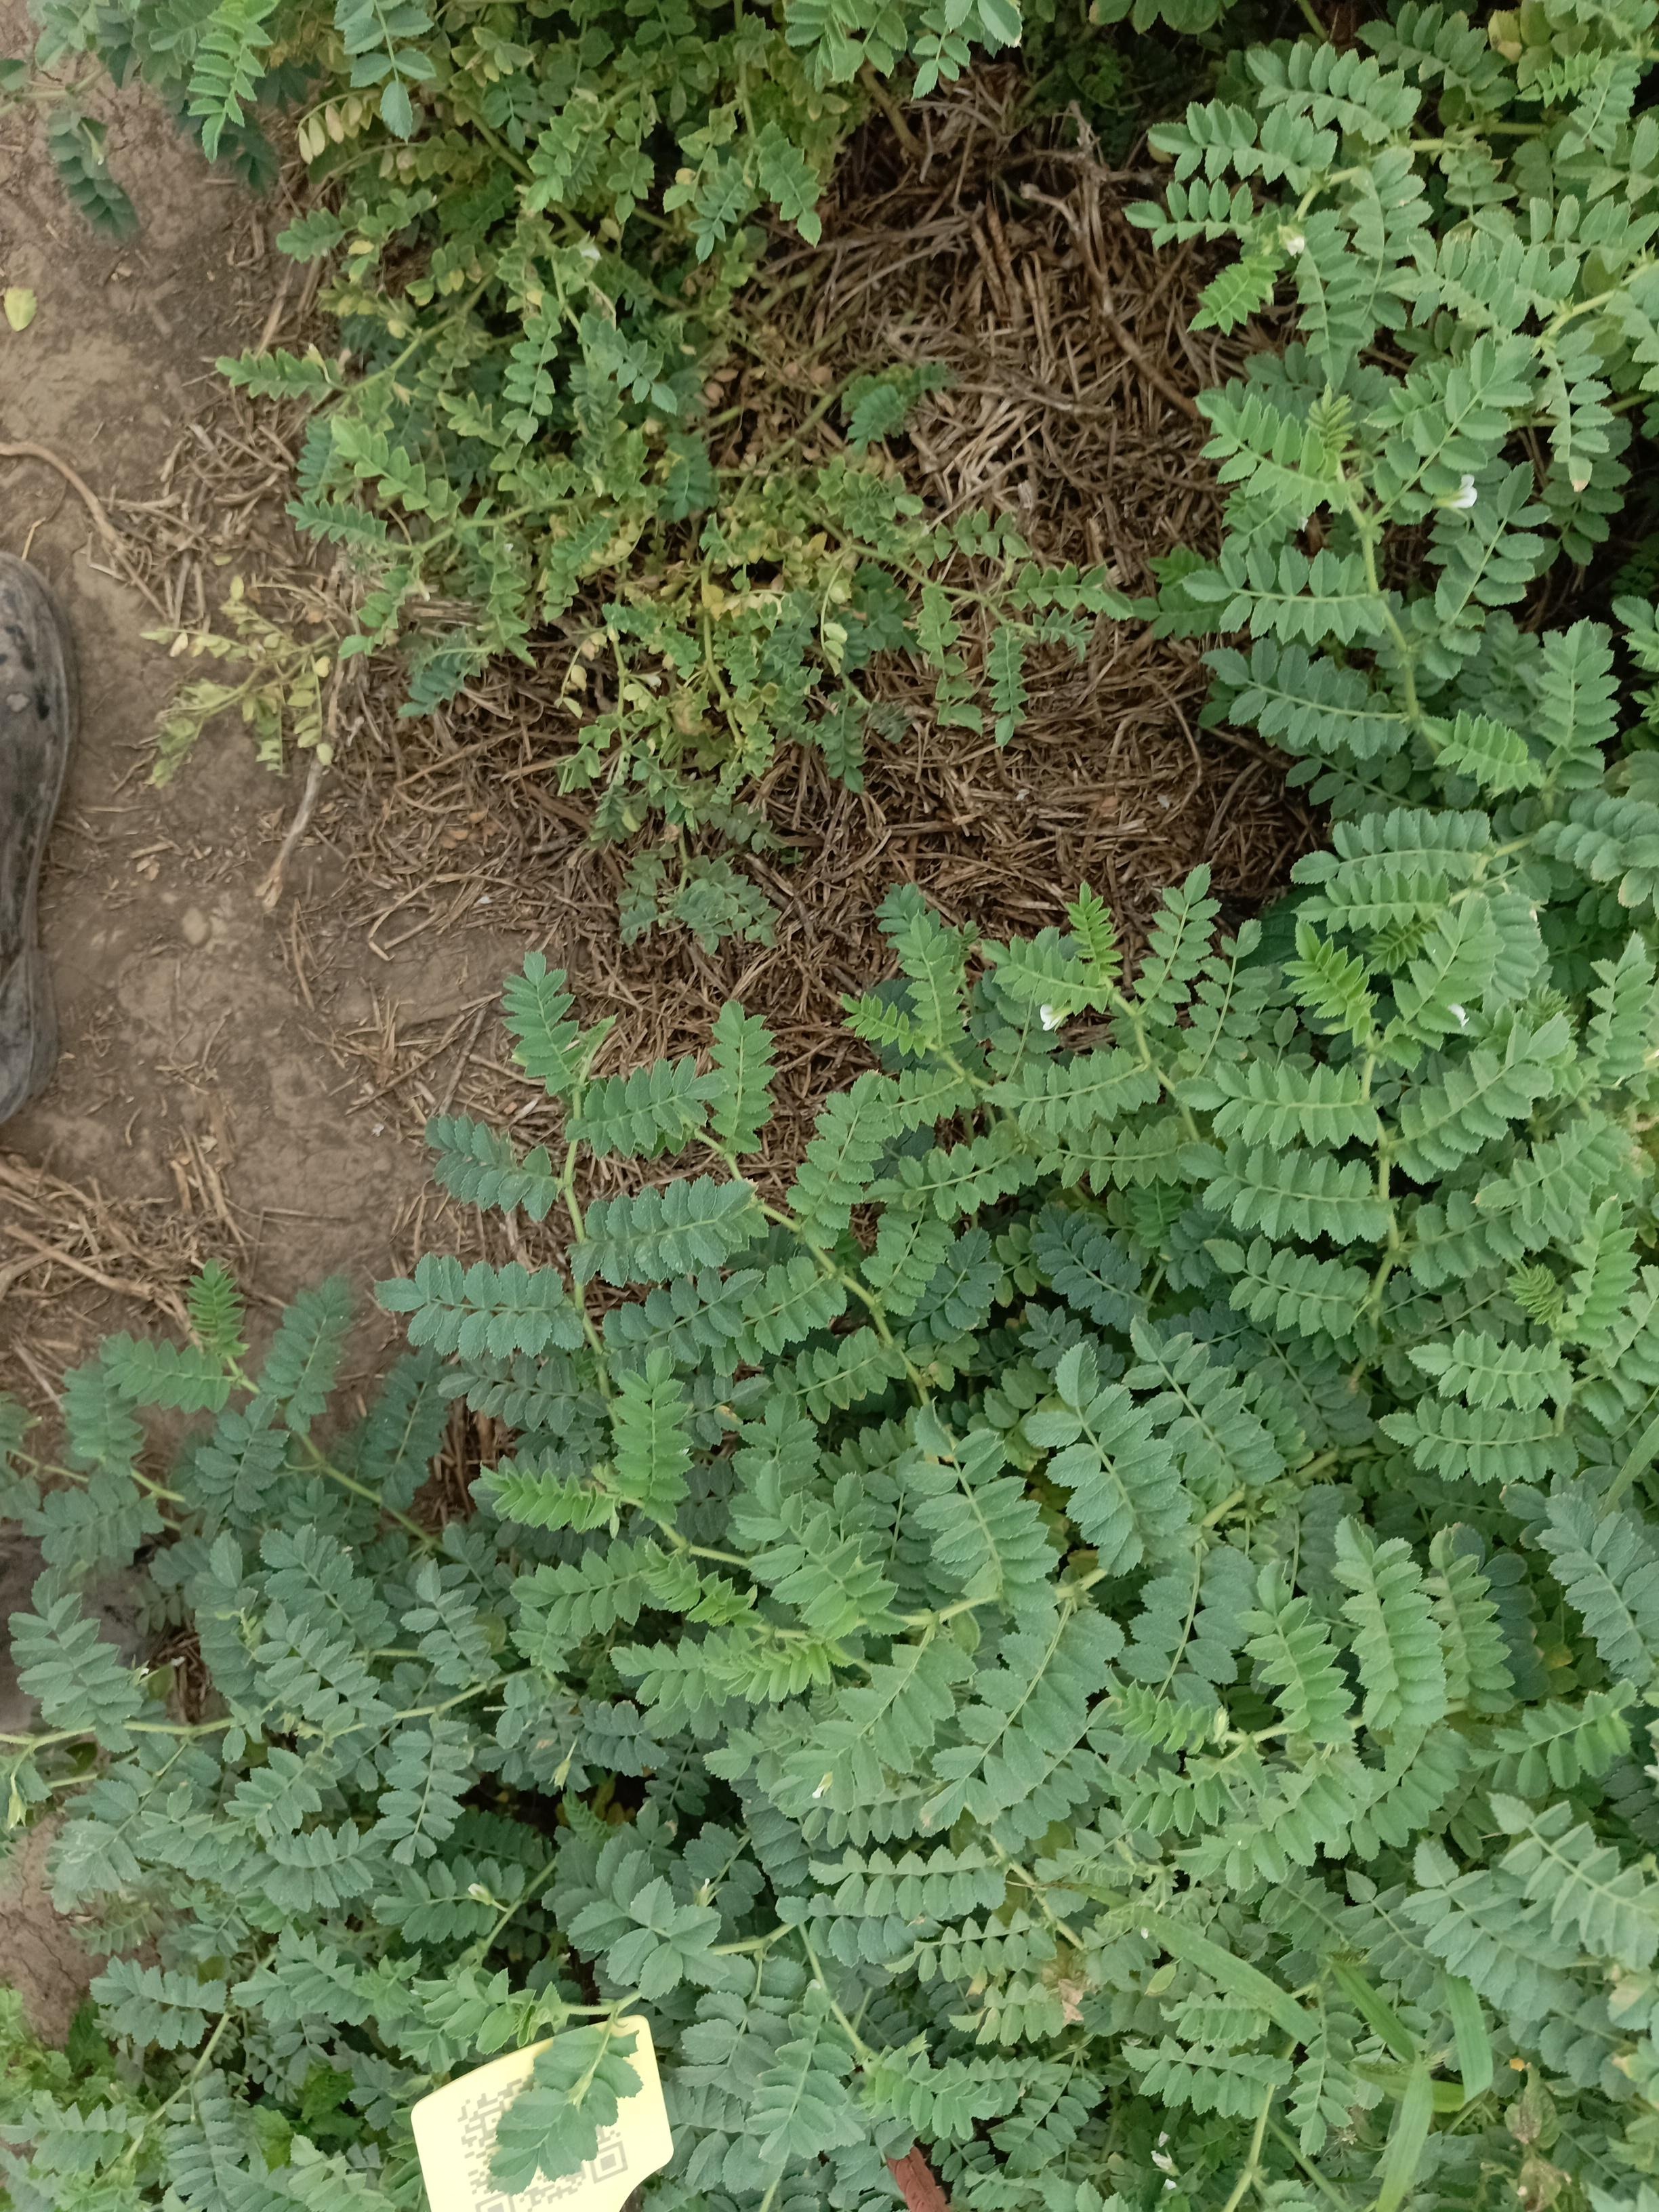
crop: chickpea
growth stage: development pod
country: Tanzania
